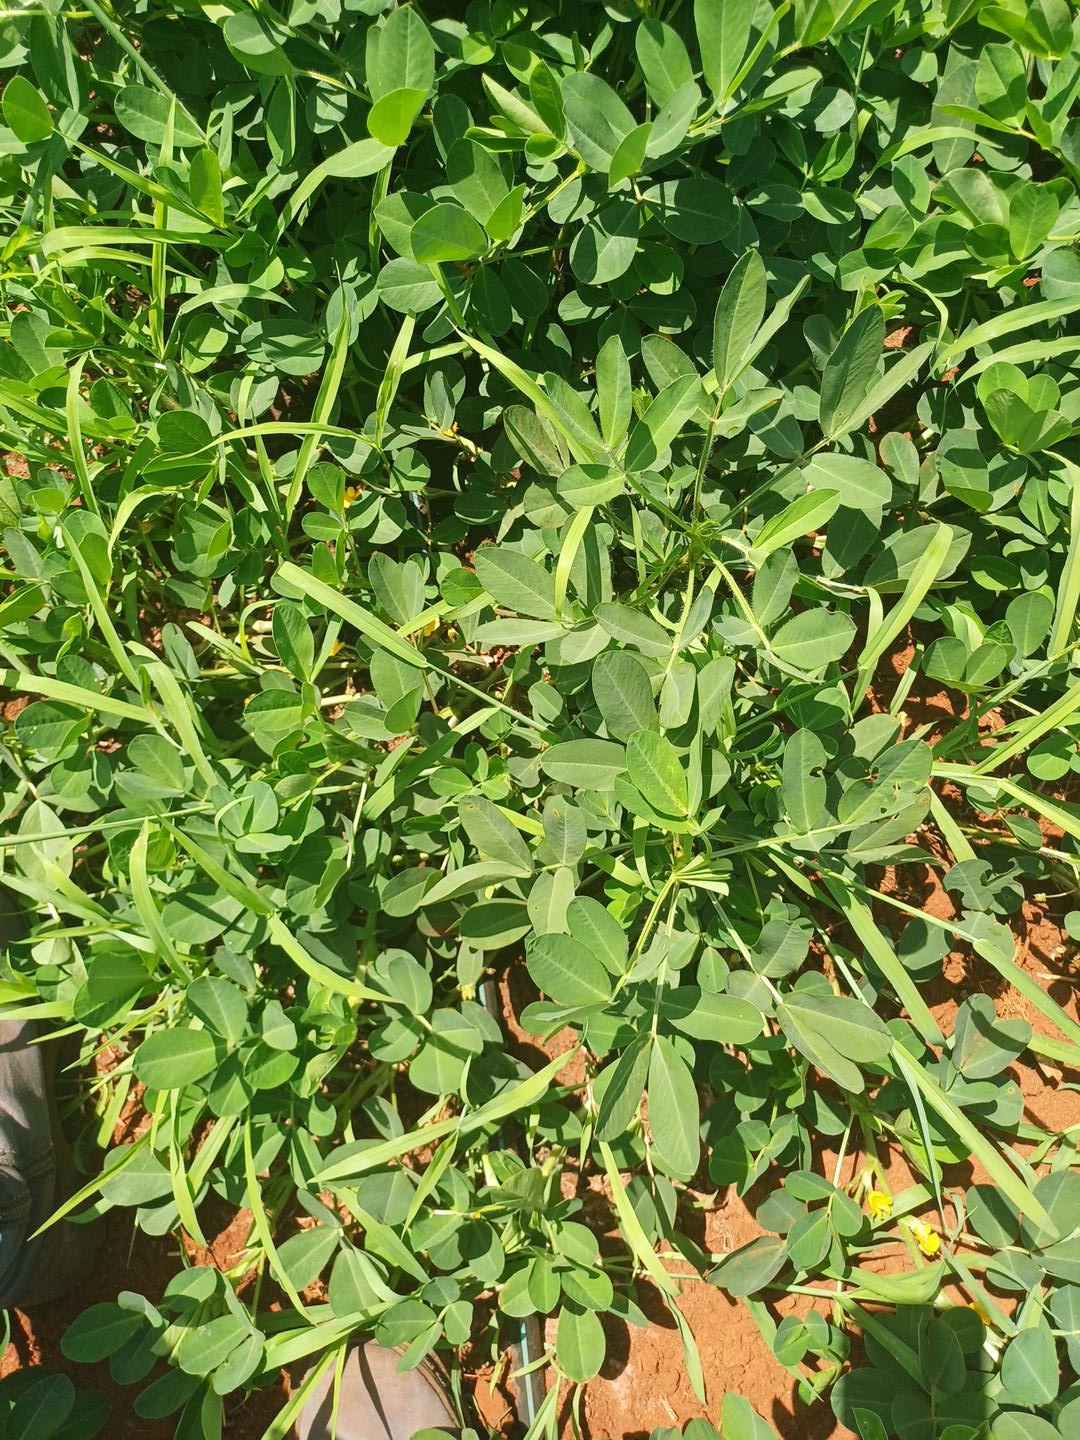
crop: groundnut
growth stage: flowering
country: Kenya
